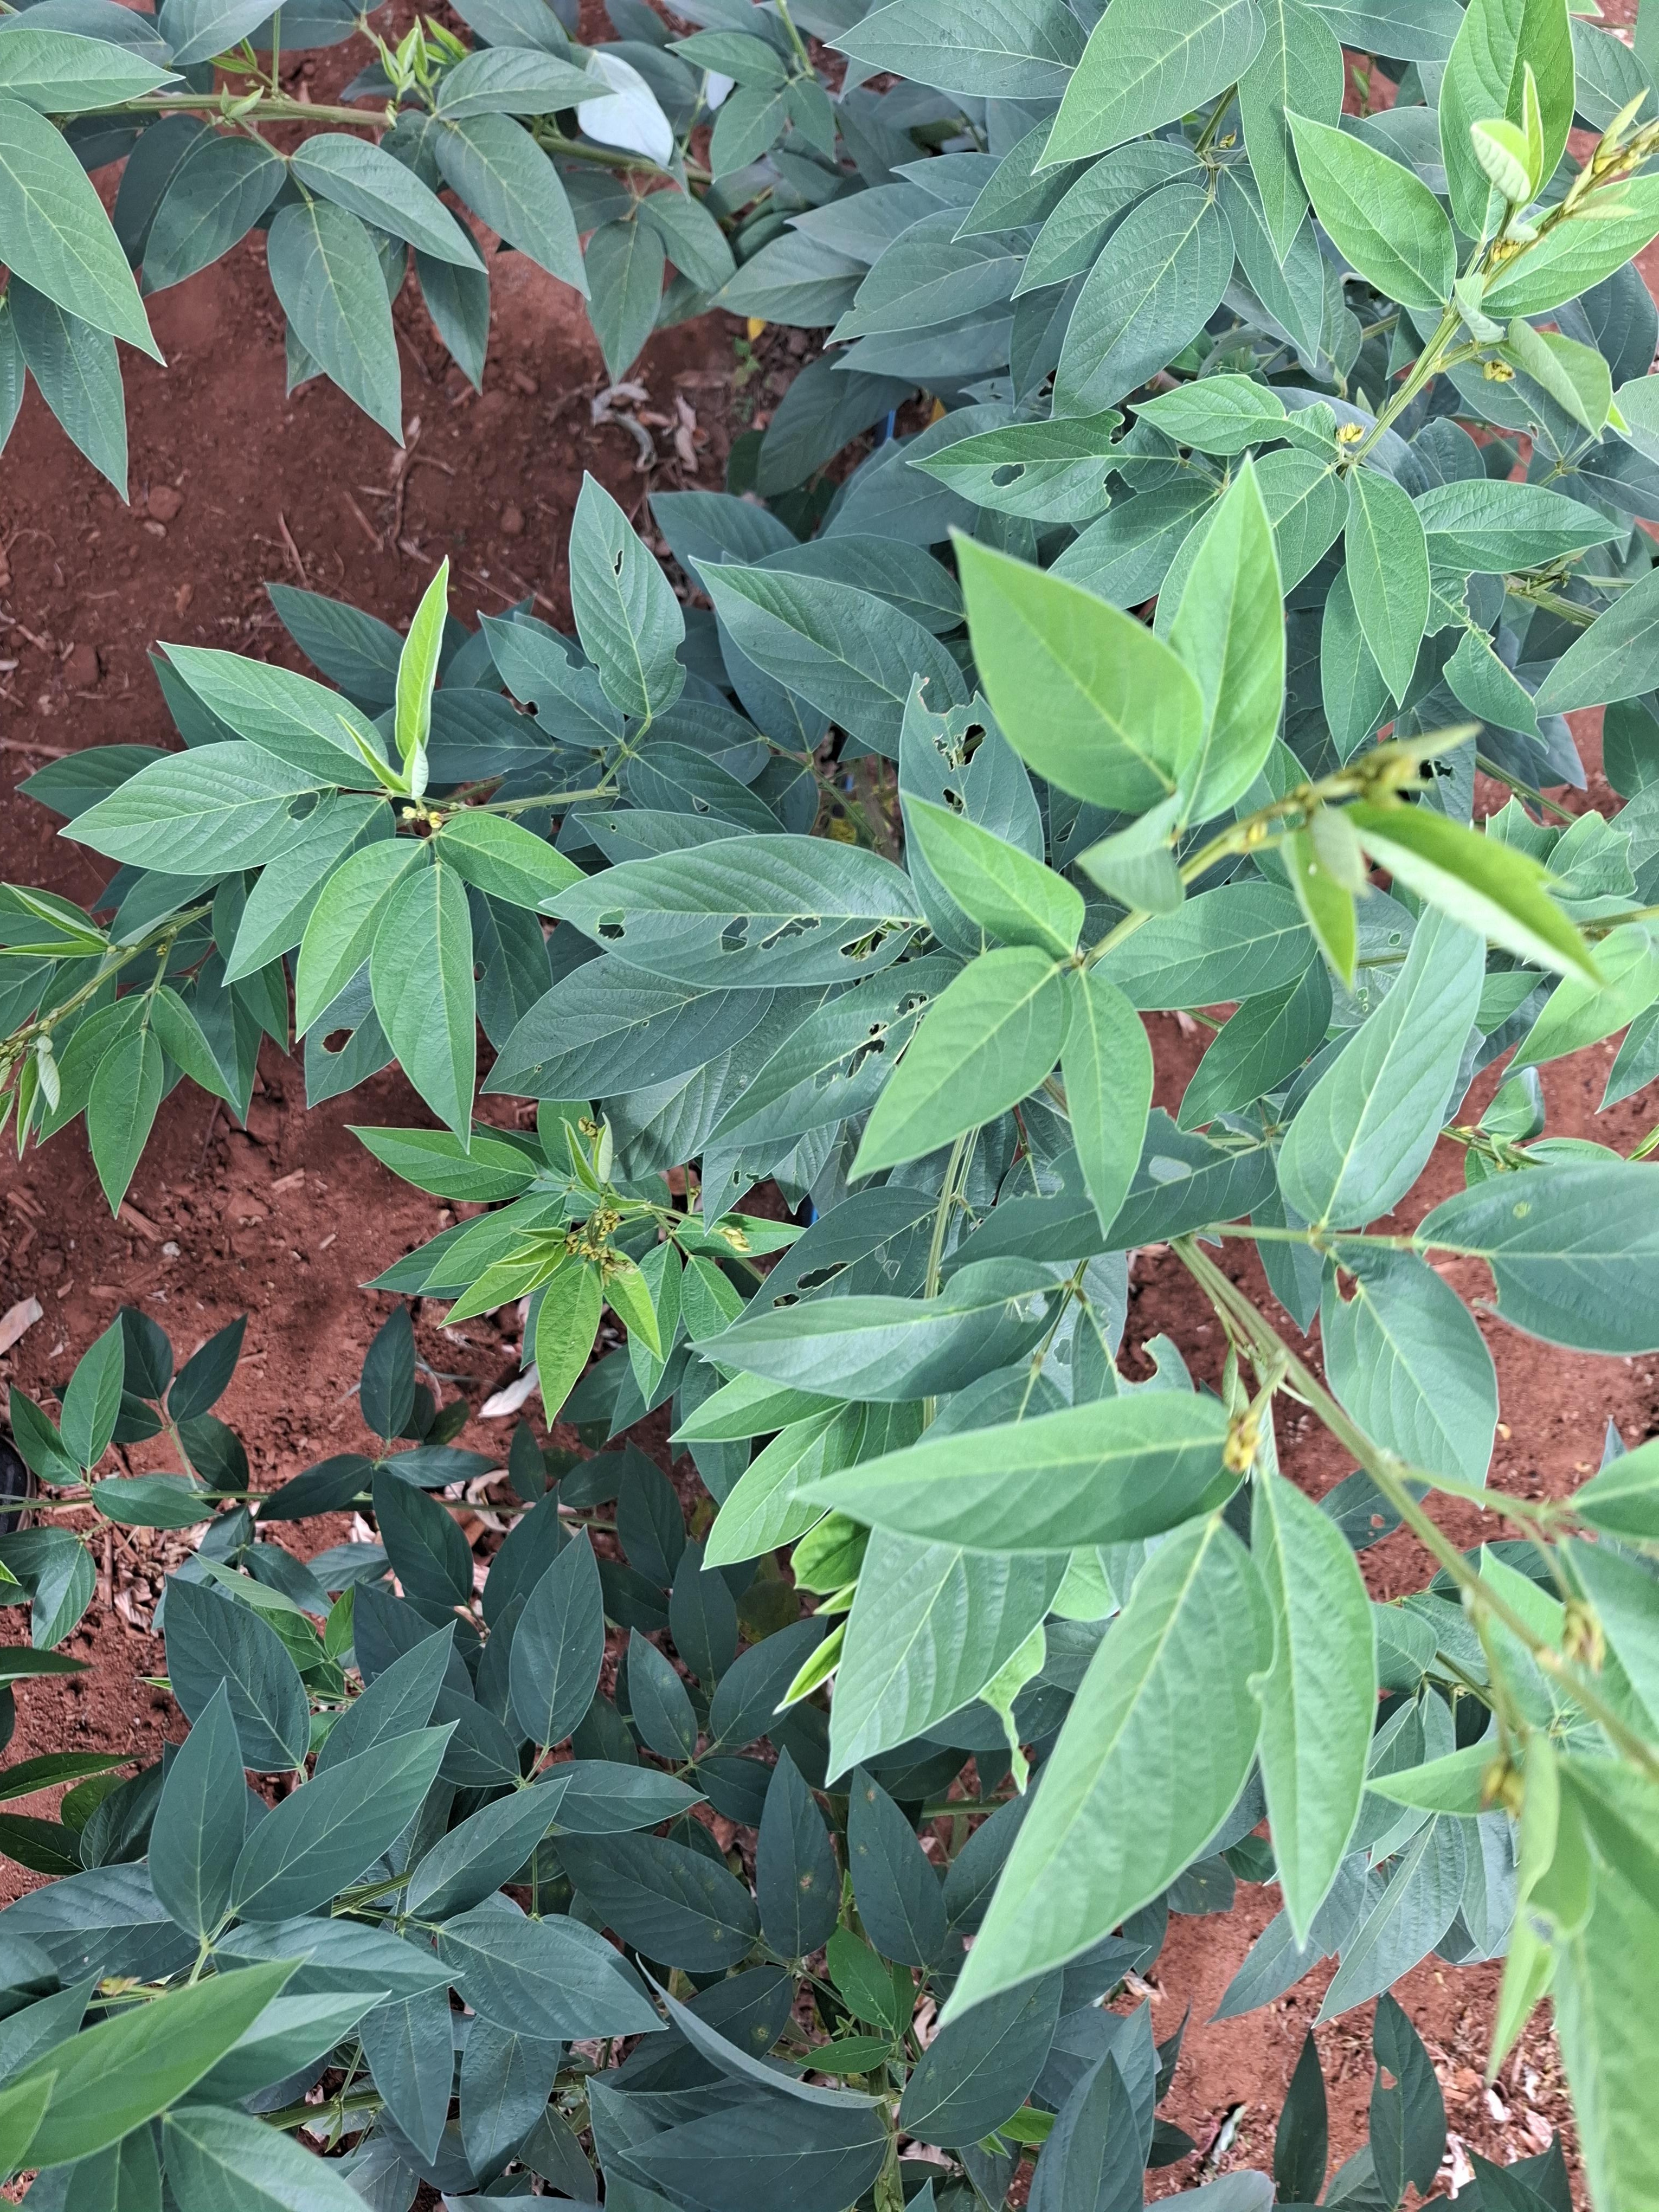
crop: pigeonpea
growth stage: development pod
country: Kenya
